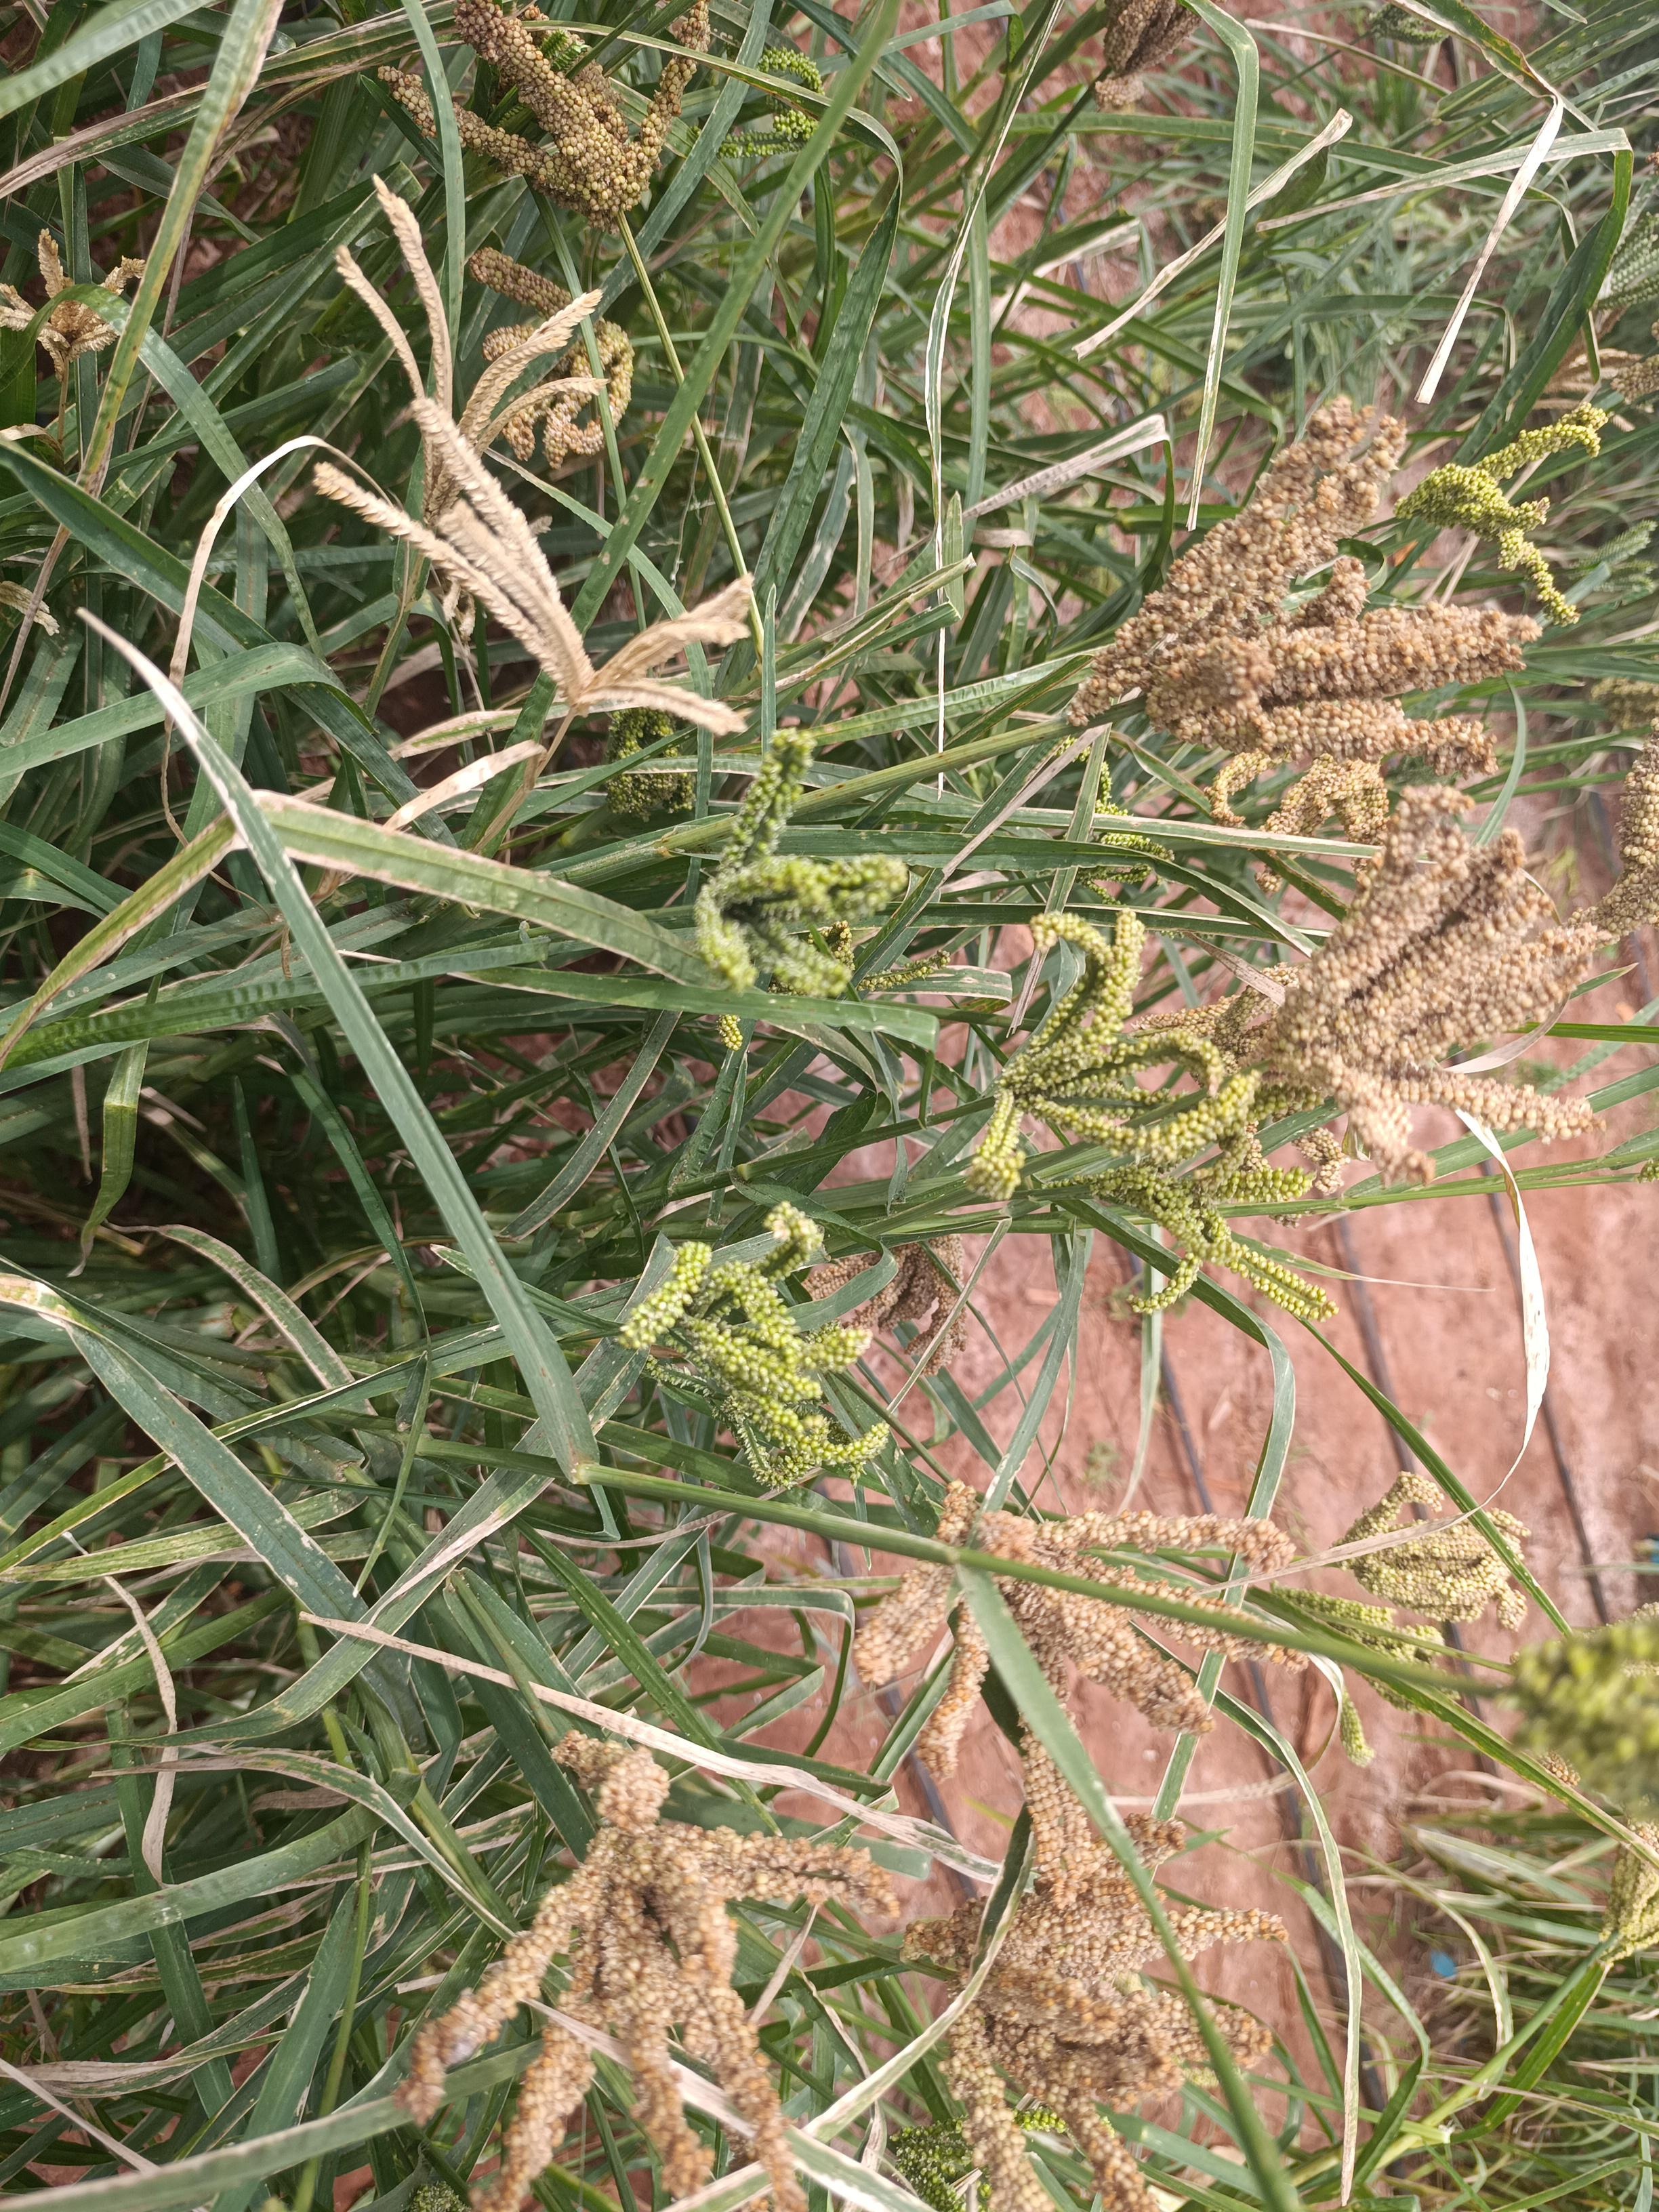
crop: finger millet
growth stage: filling grain
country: Kenya
